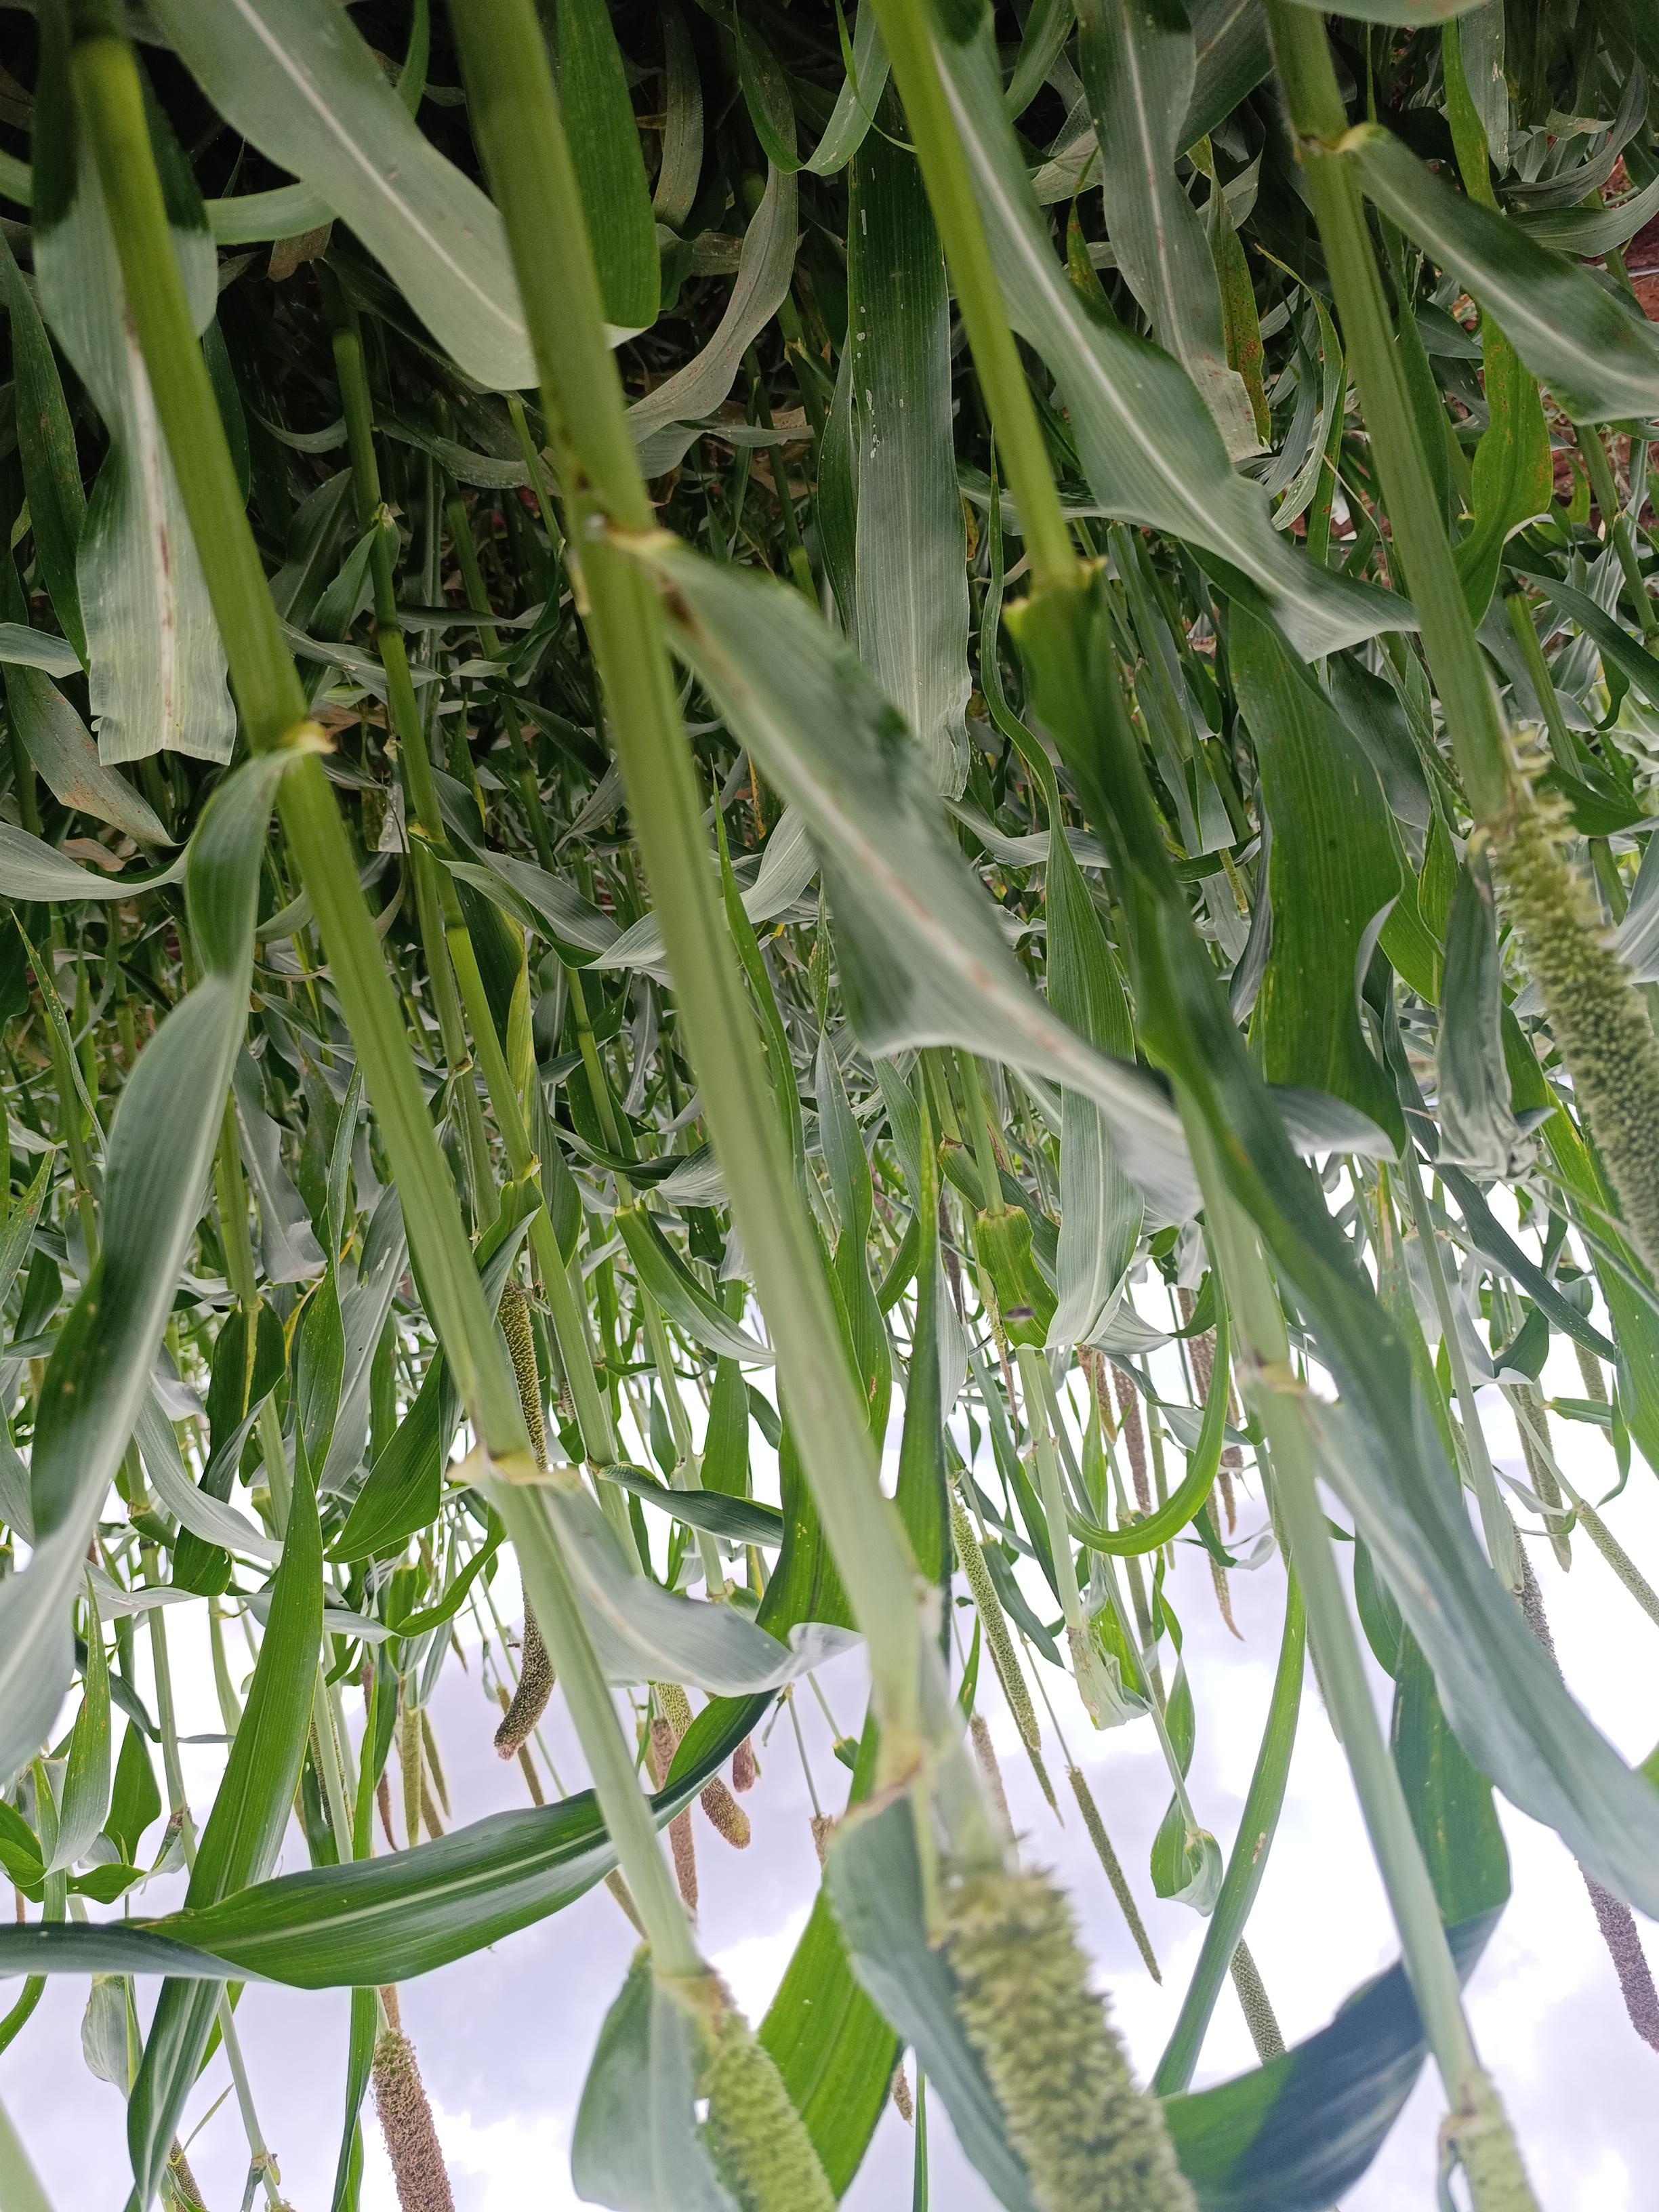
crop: pearl millet
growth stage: flowering
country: Kenya
